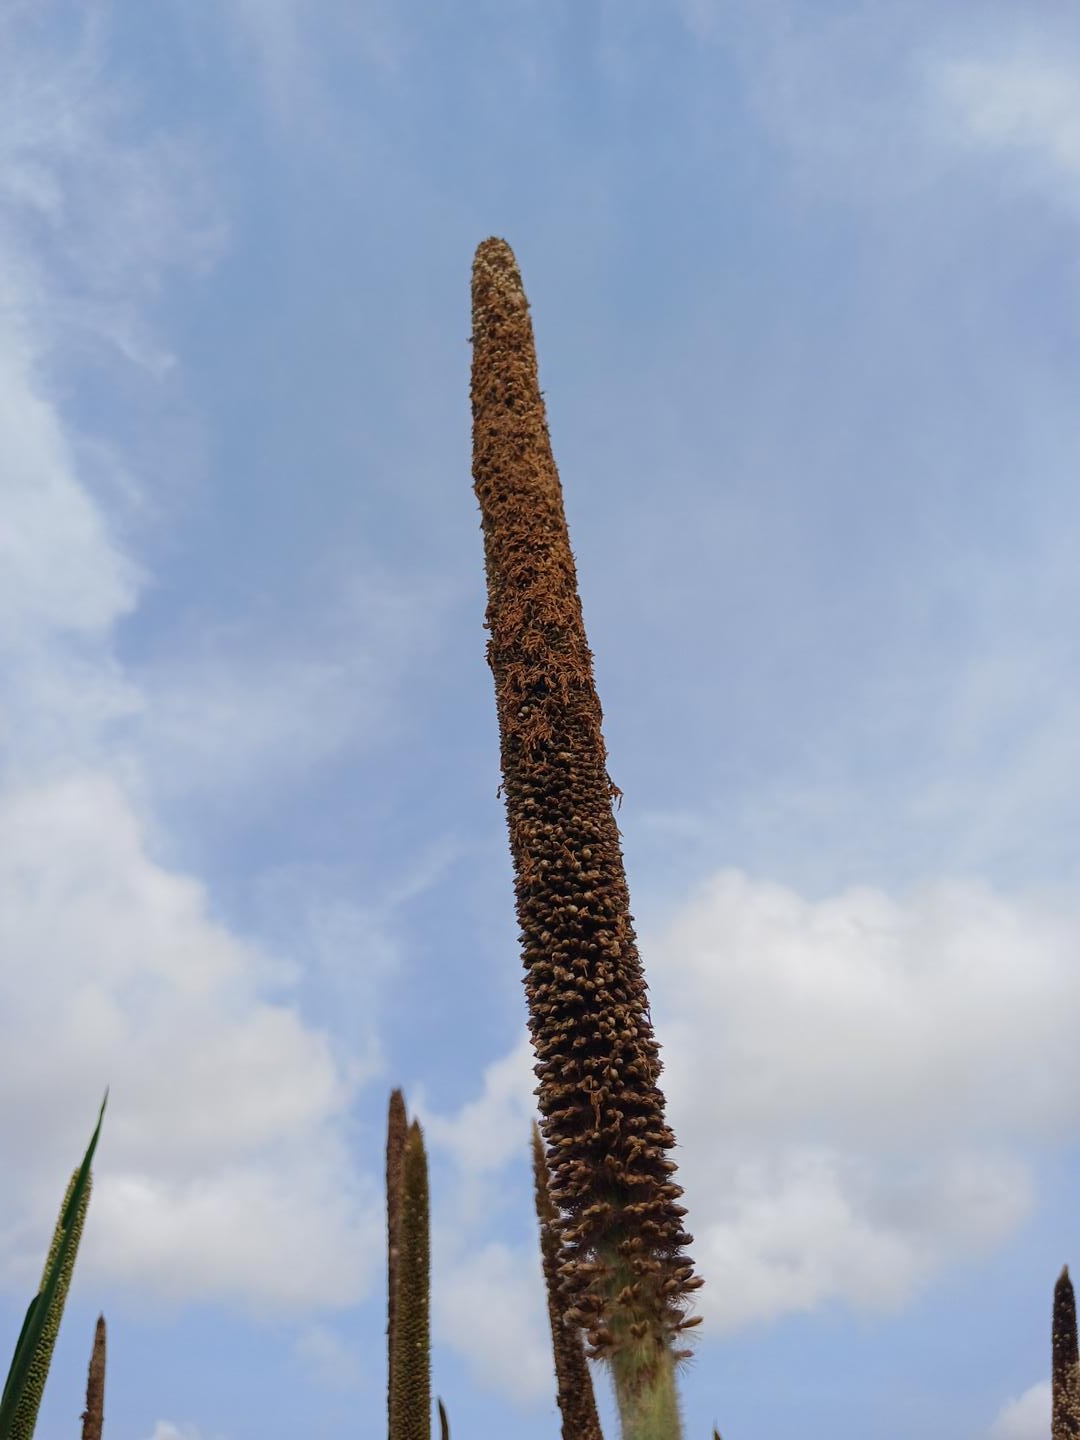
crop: pearl millet
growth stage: maturity
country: Senegal
